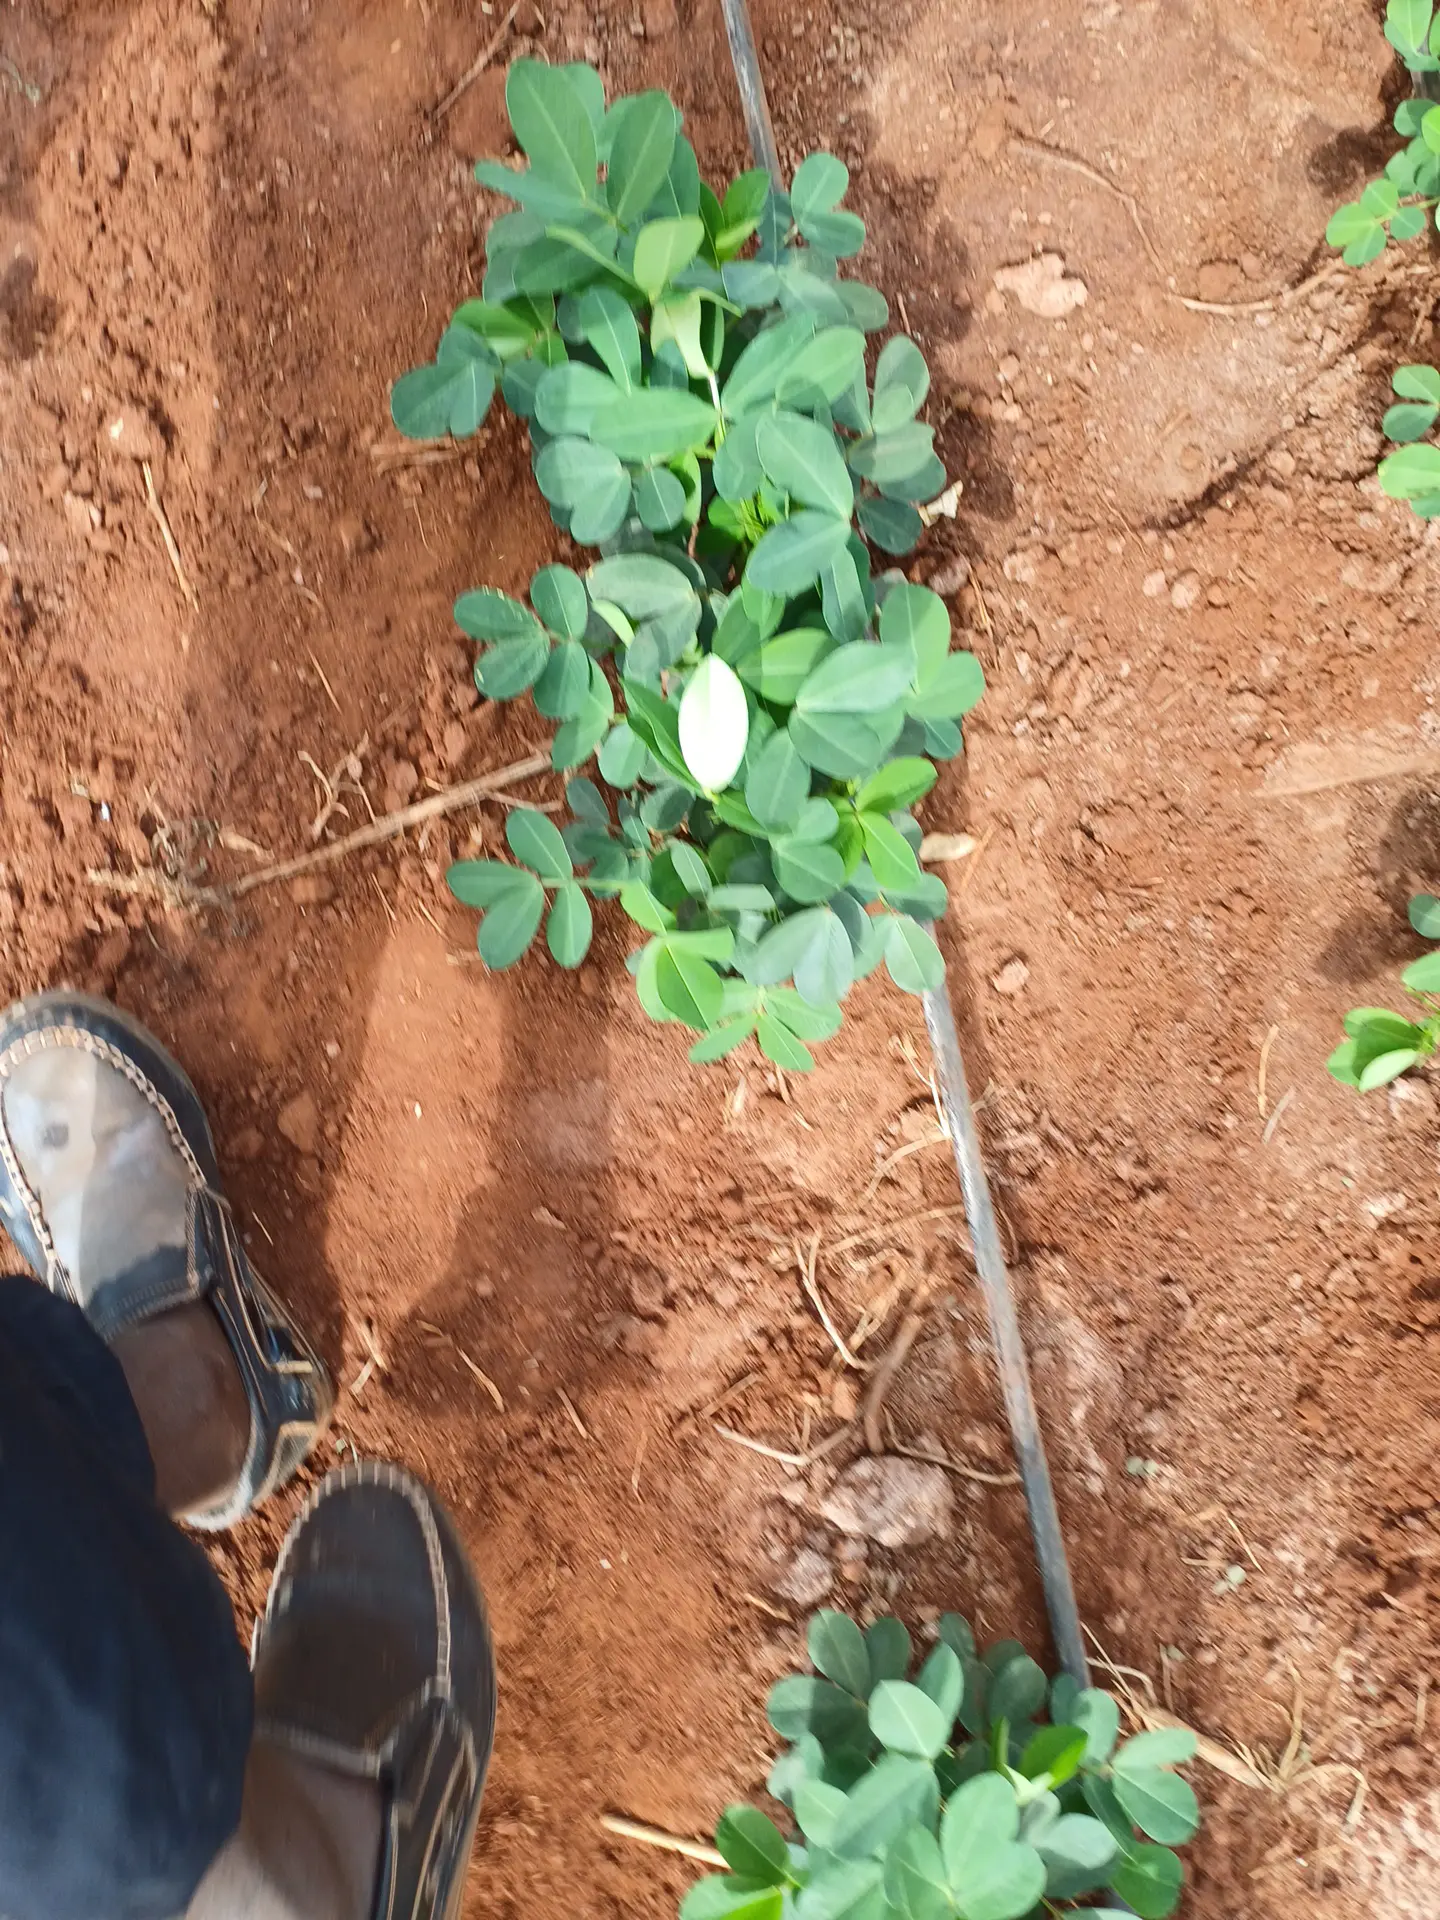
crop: groundnut
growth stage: vegetative
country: Kenya
